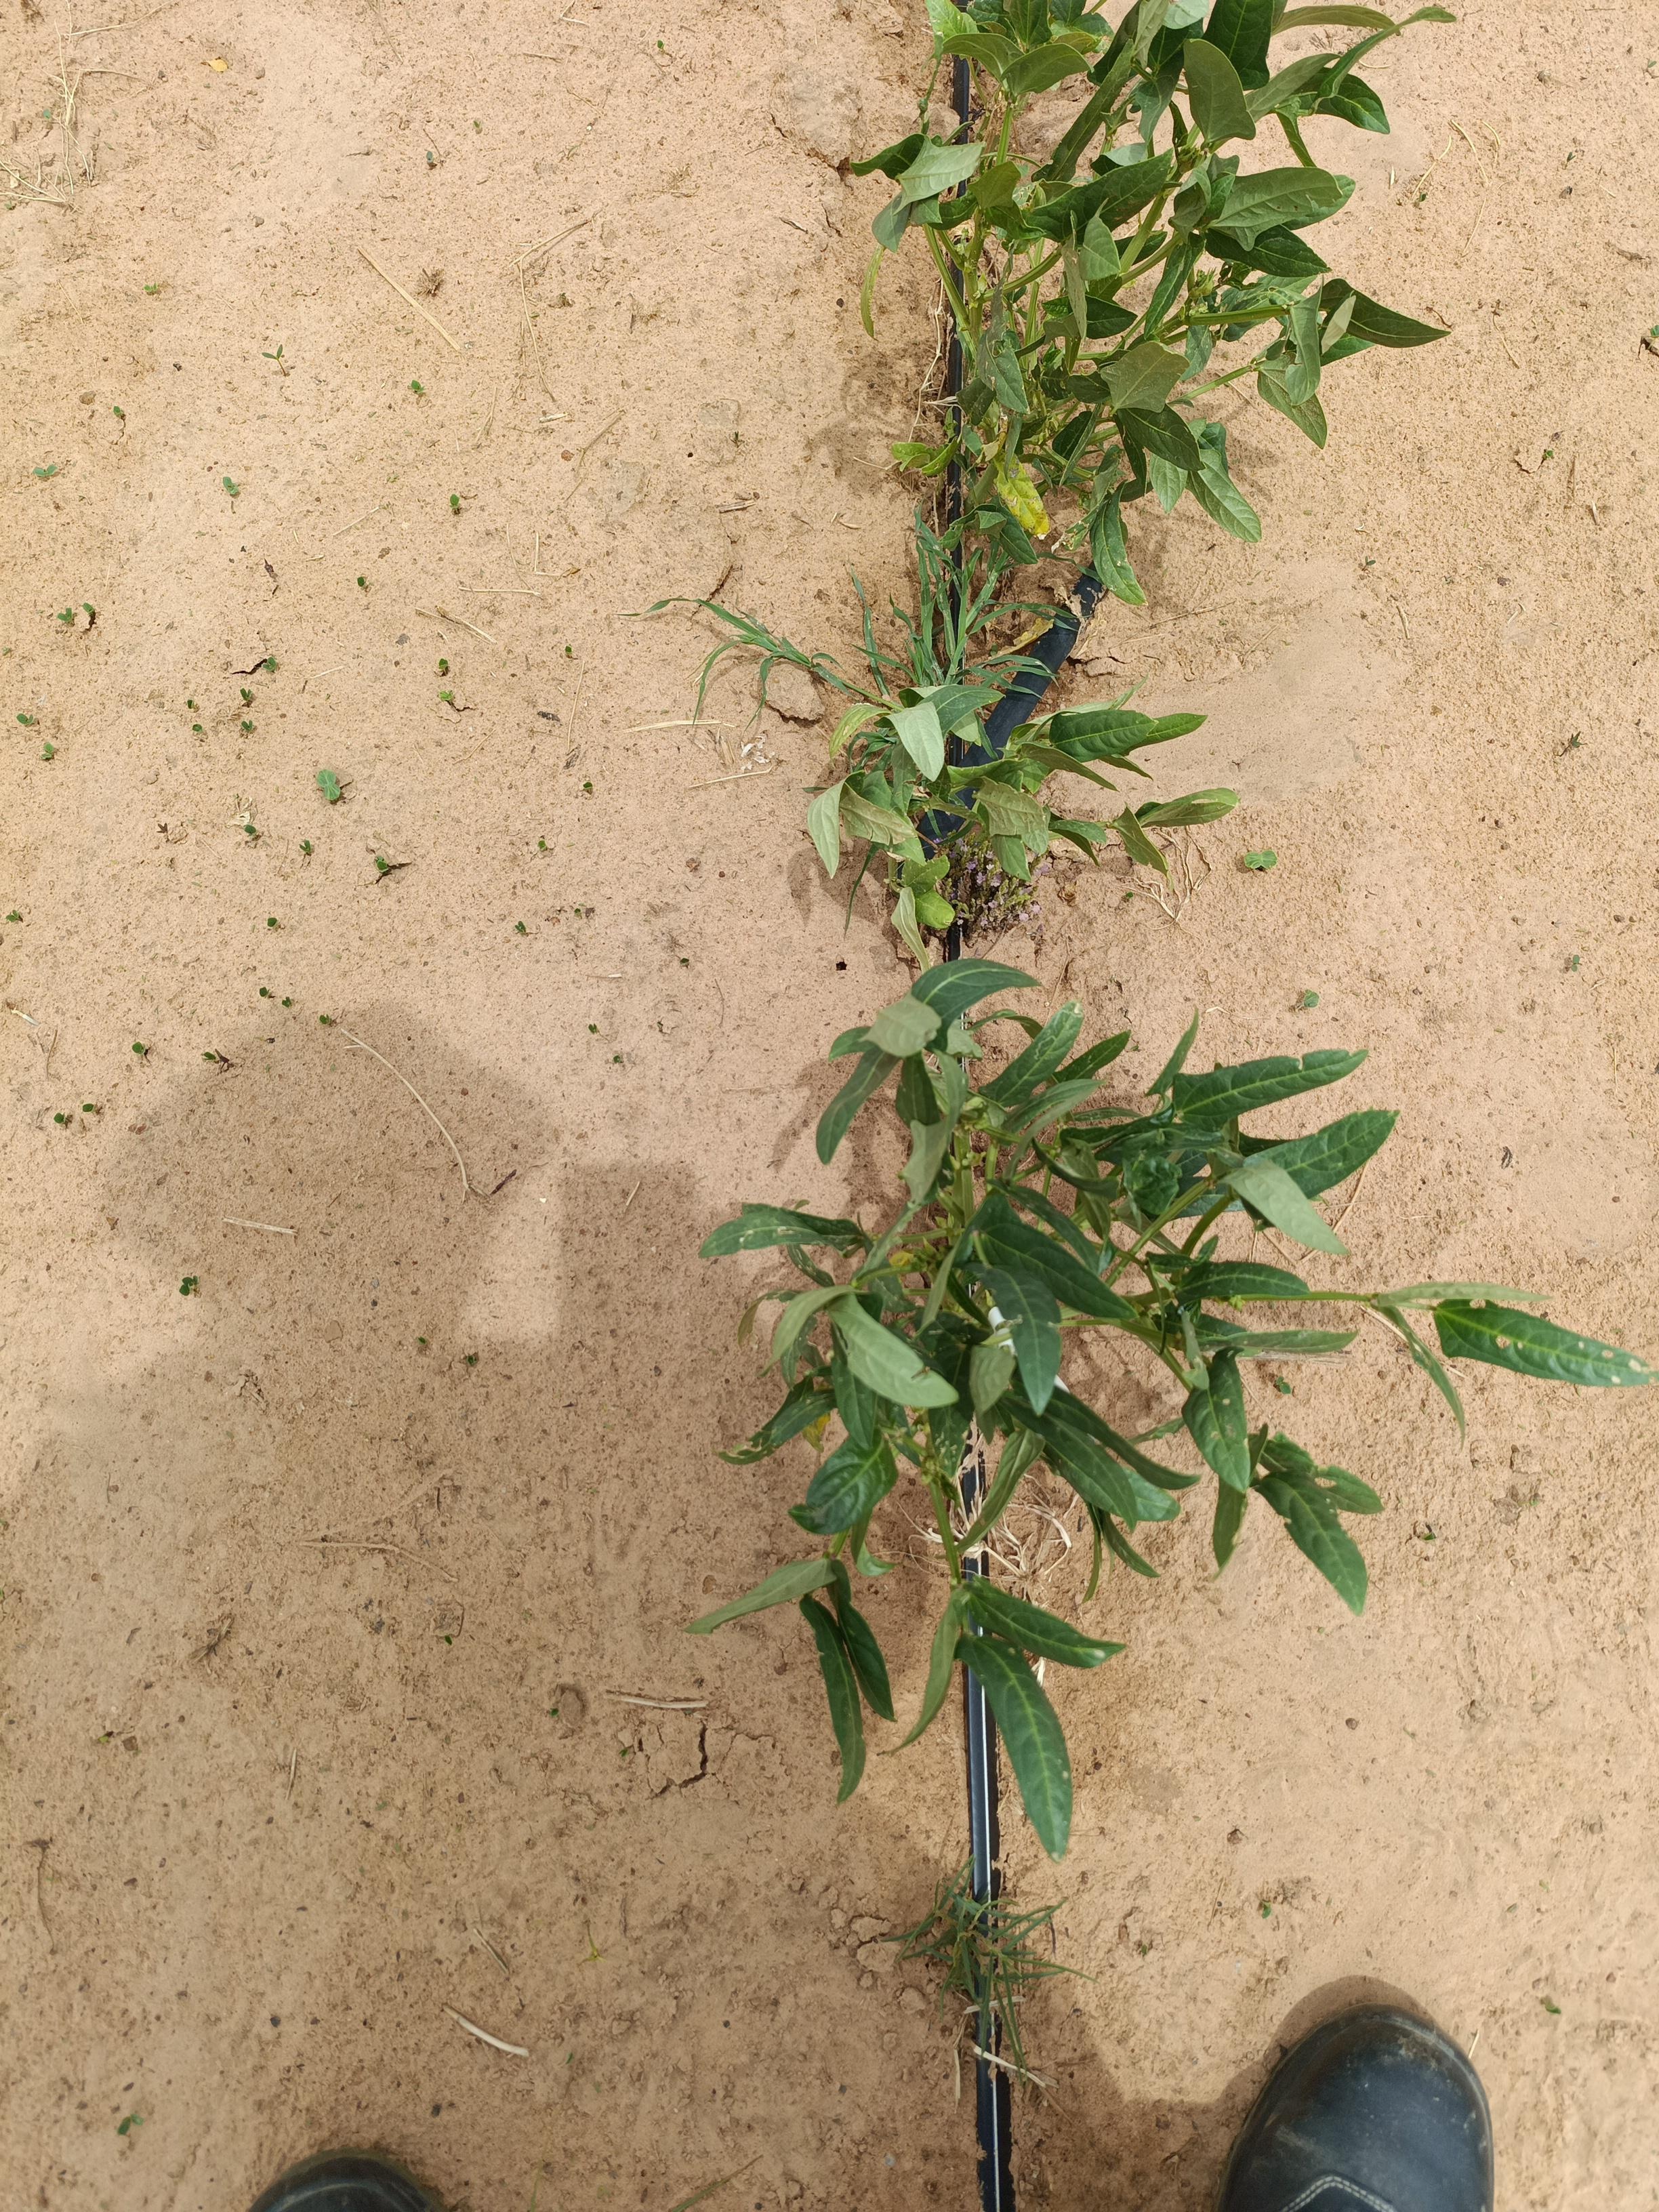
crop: cowpea
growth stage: flowering
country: Nigeria
